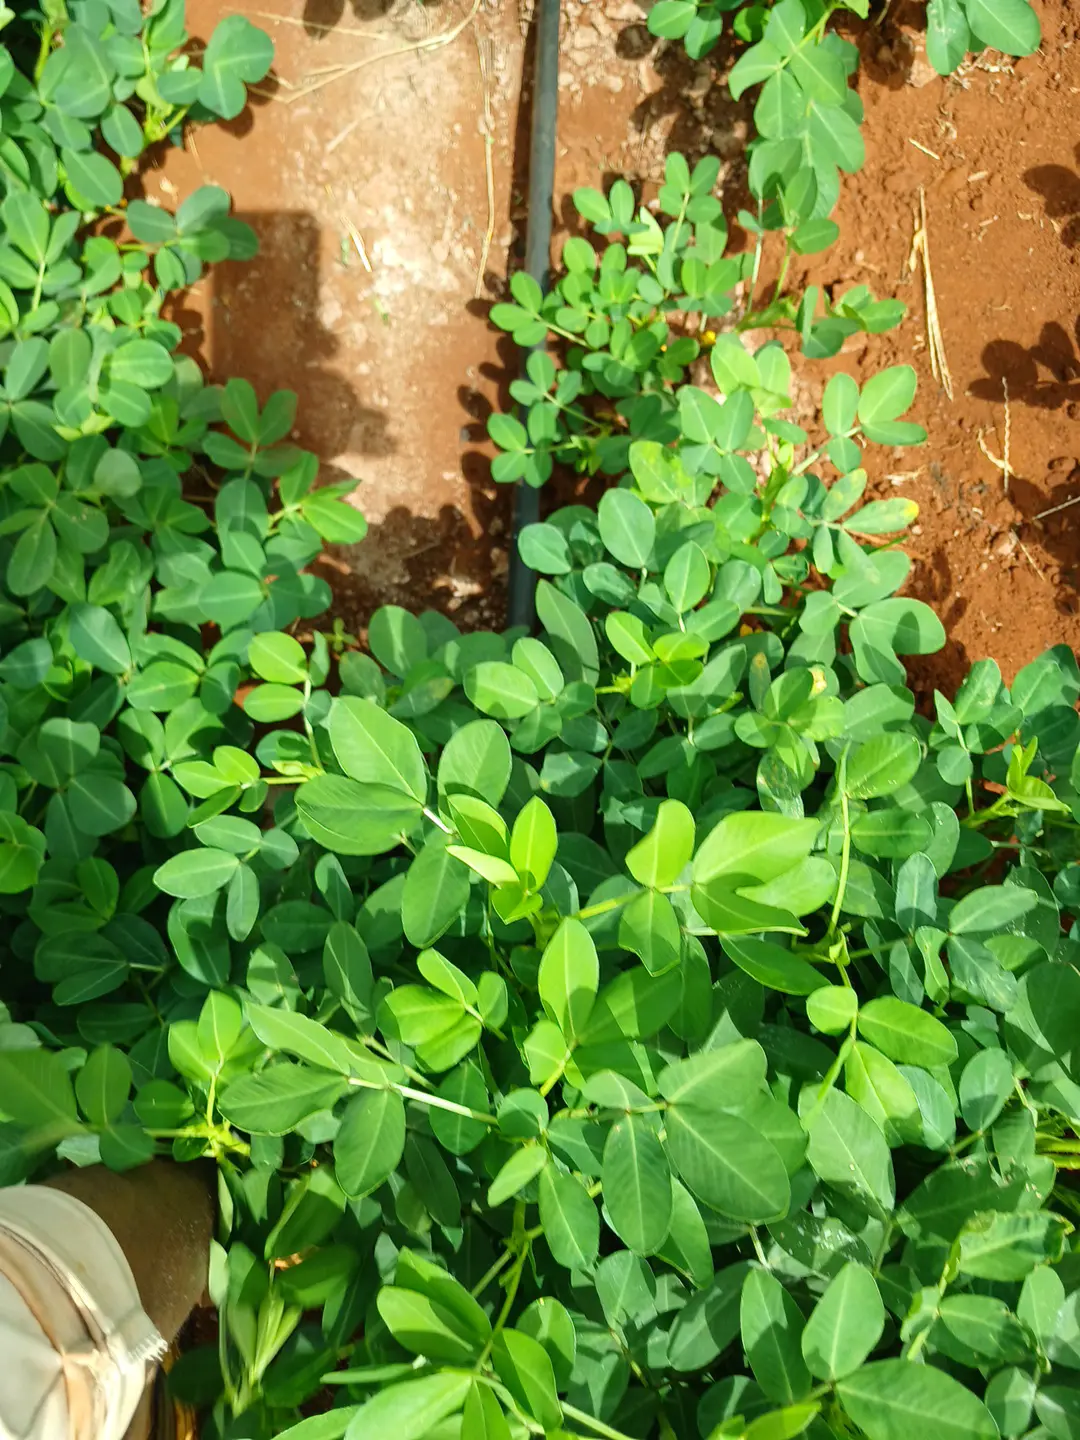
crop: groundnut
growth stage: flowering
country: Kenya
